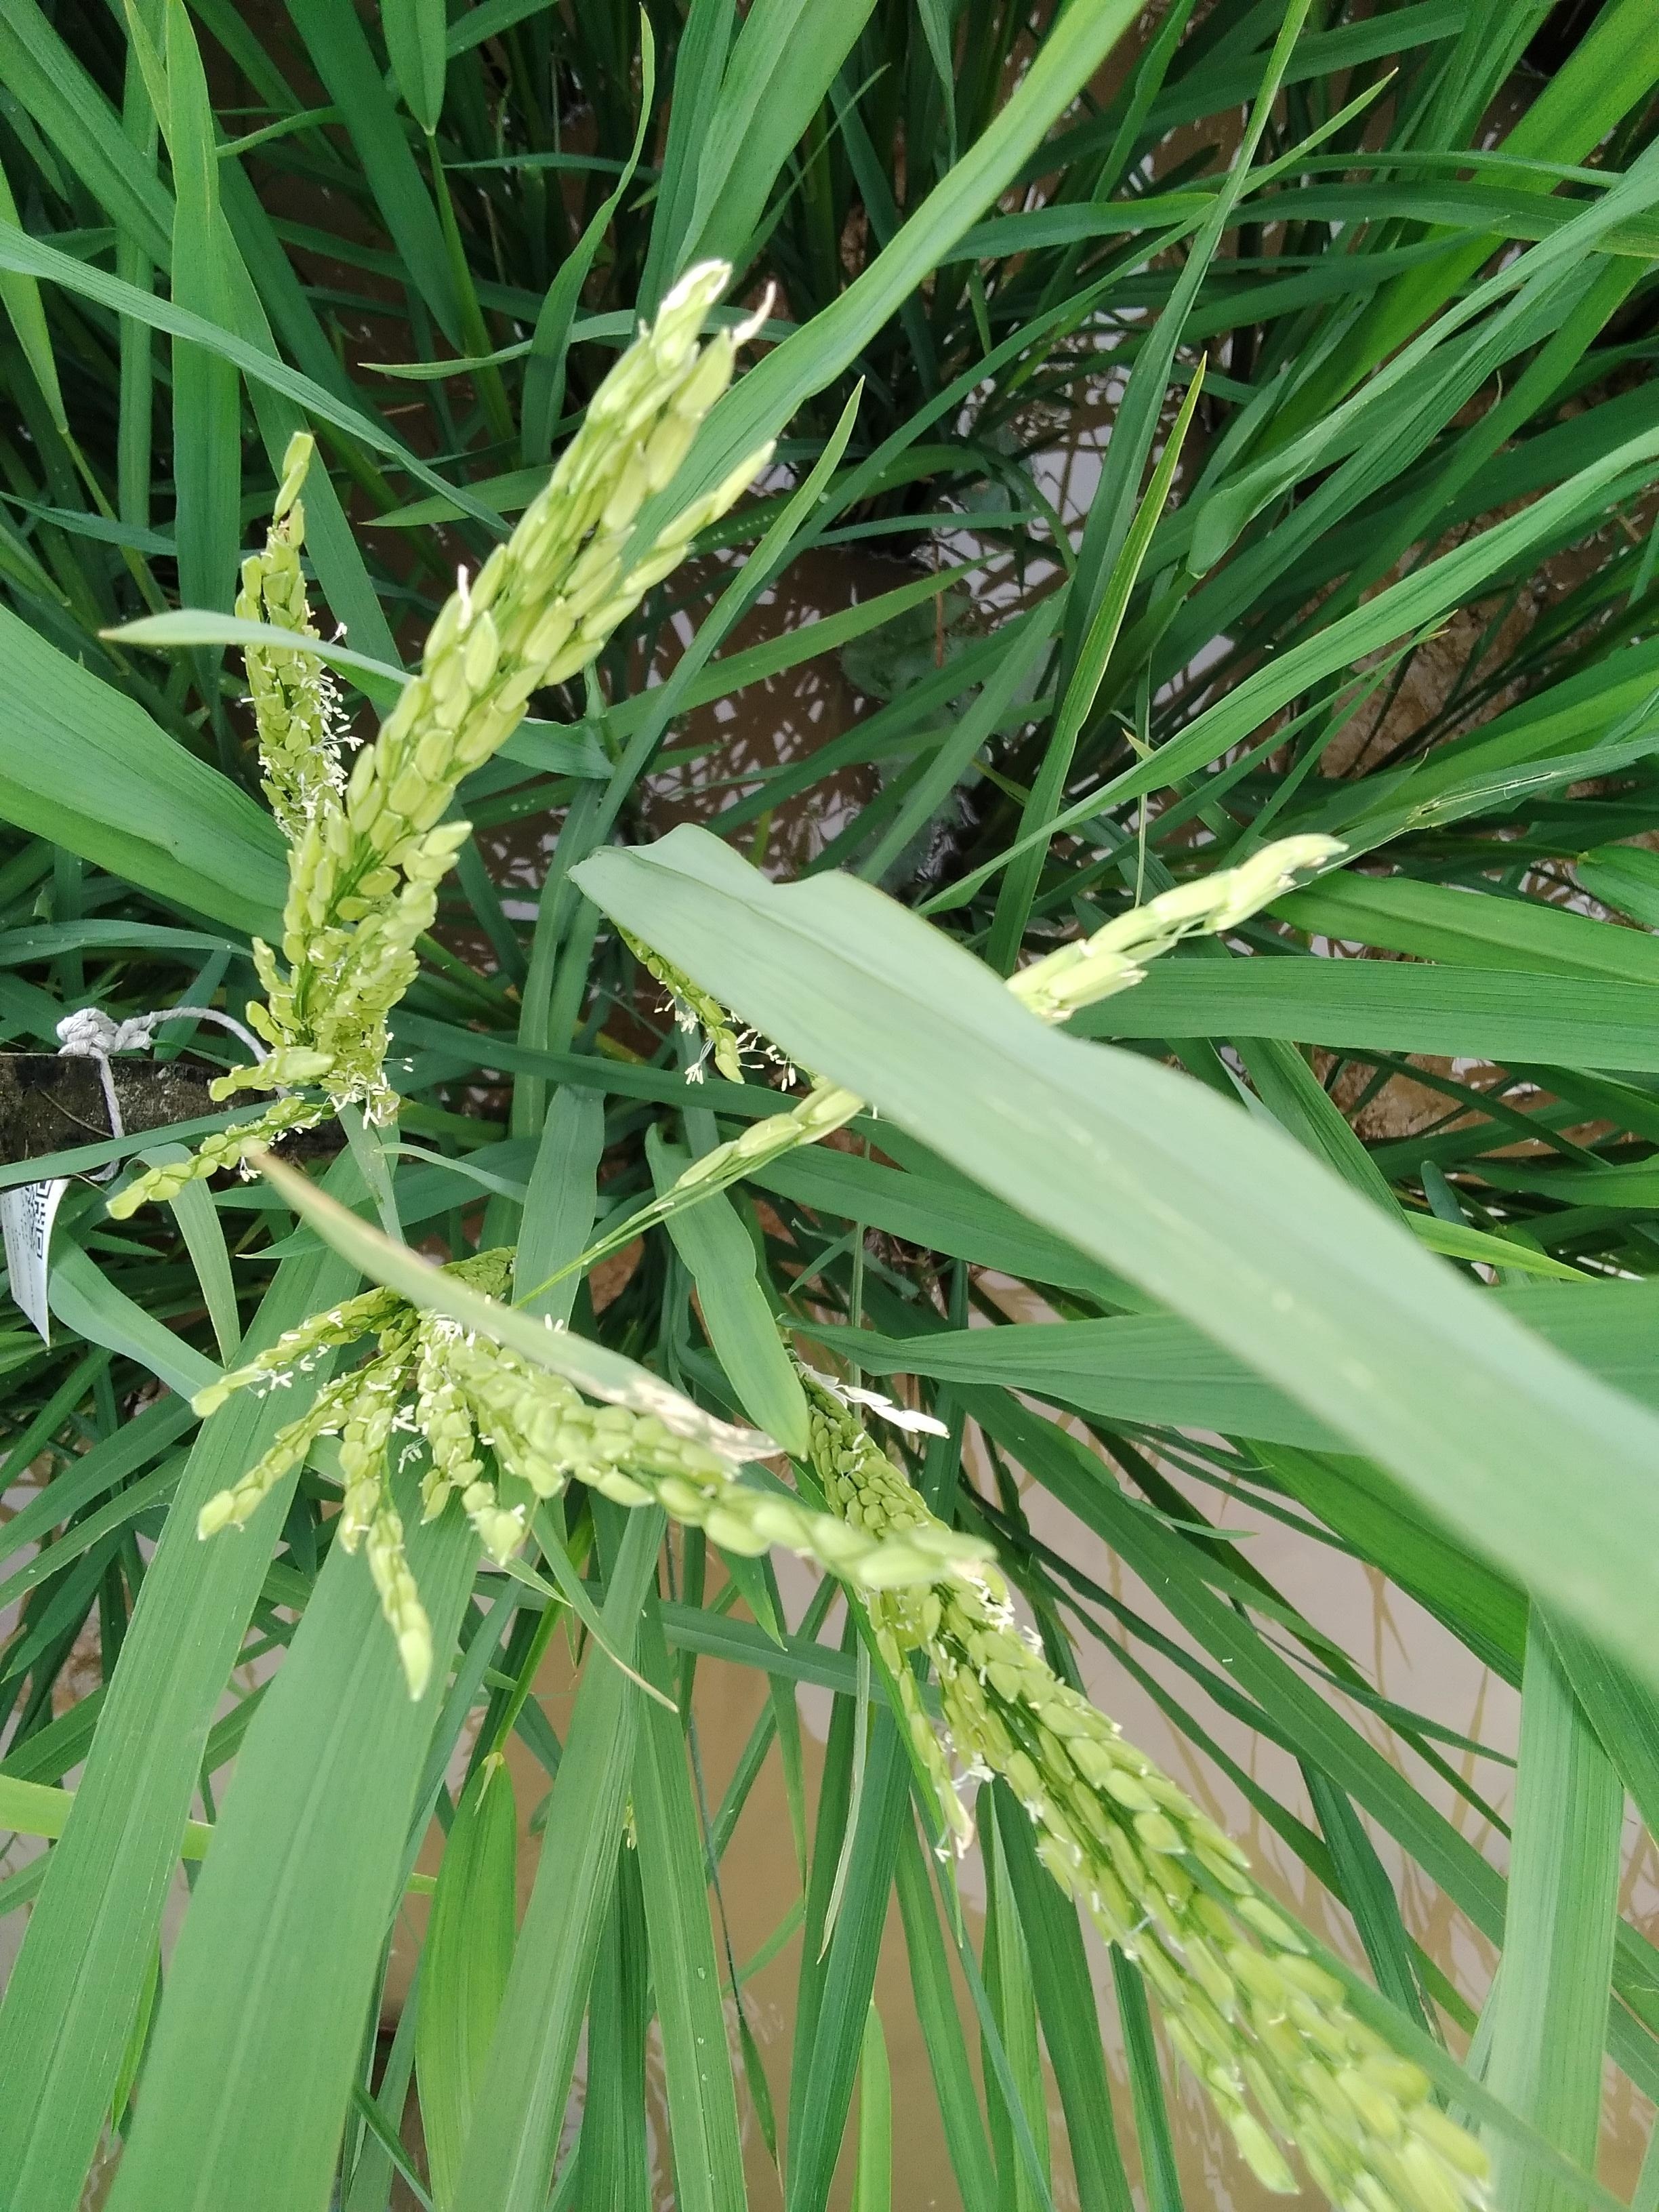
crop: rice
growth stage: flowering
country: Nigeria
